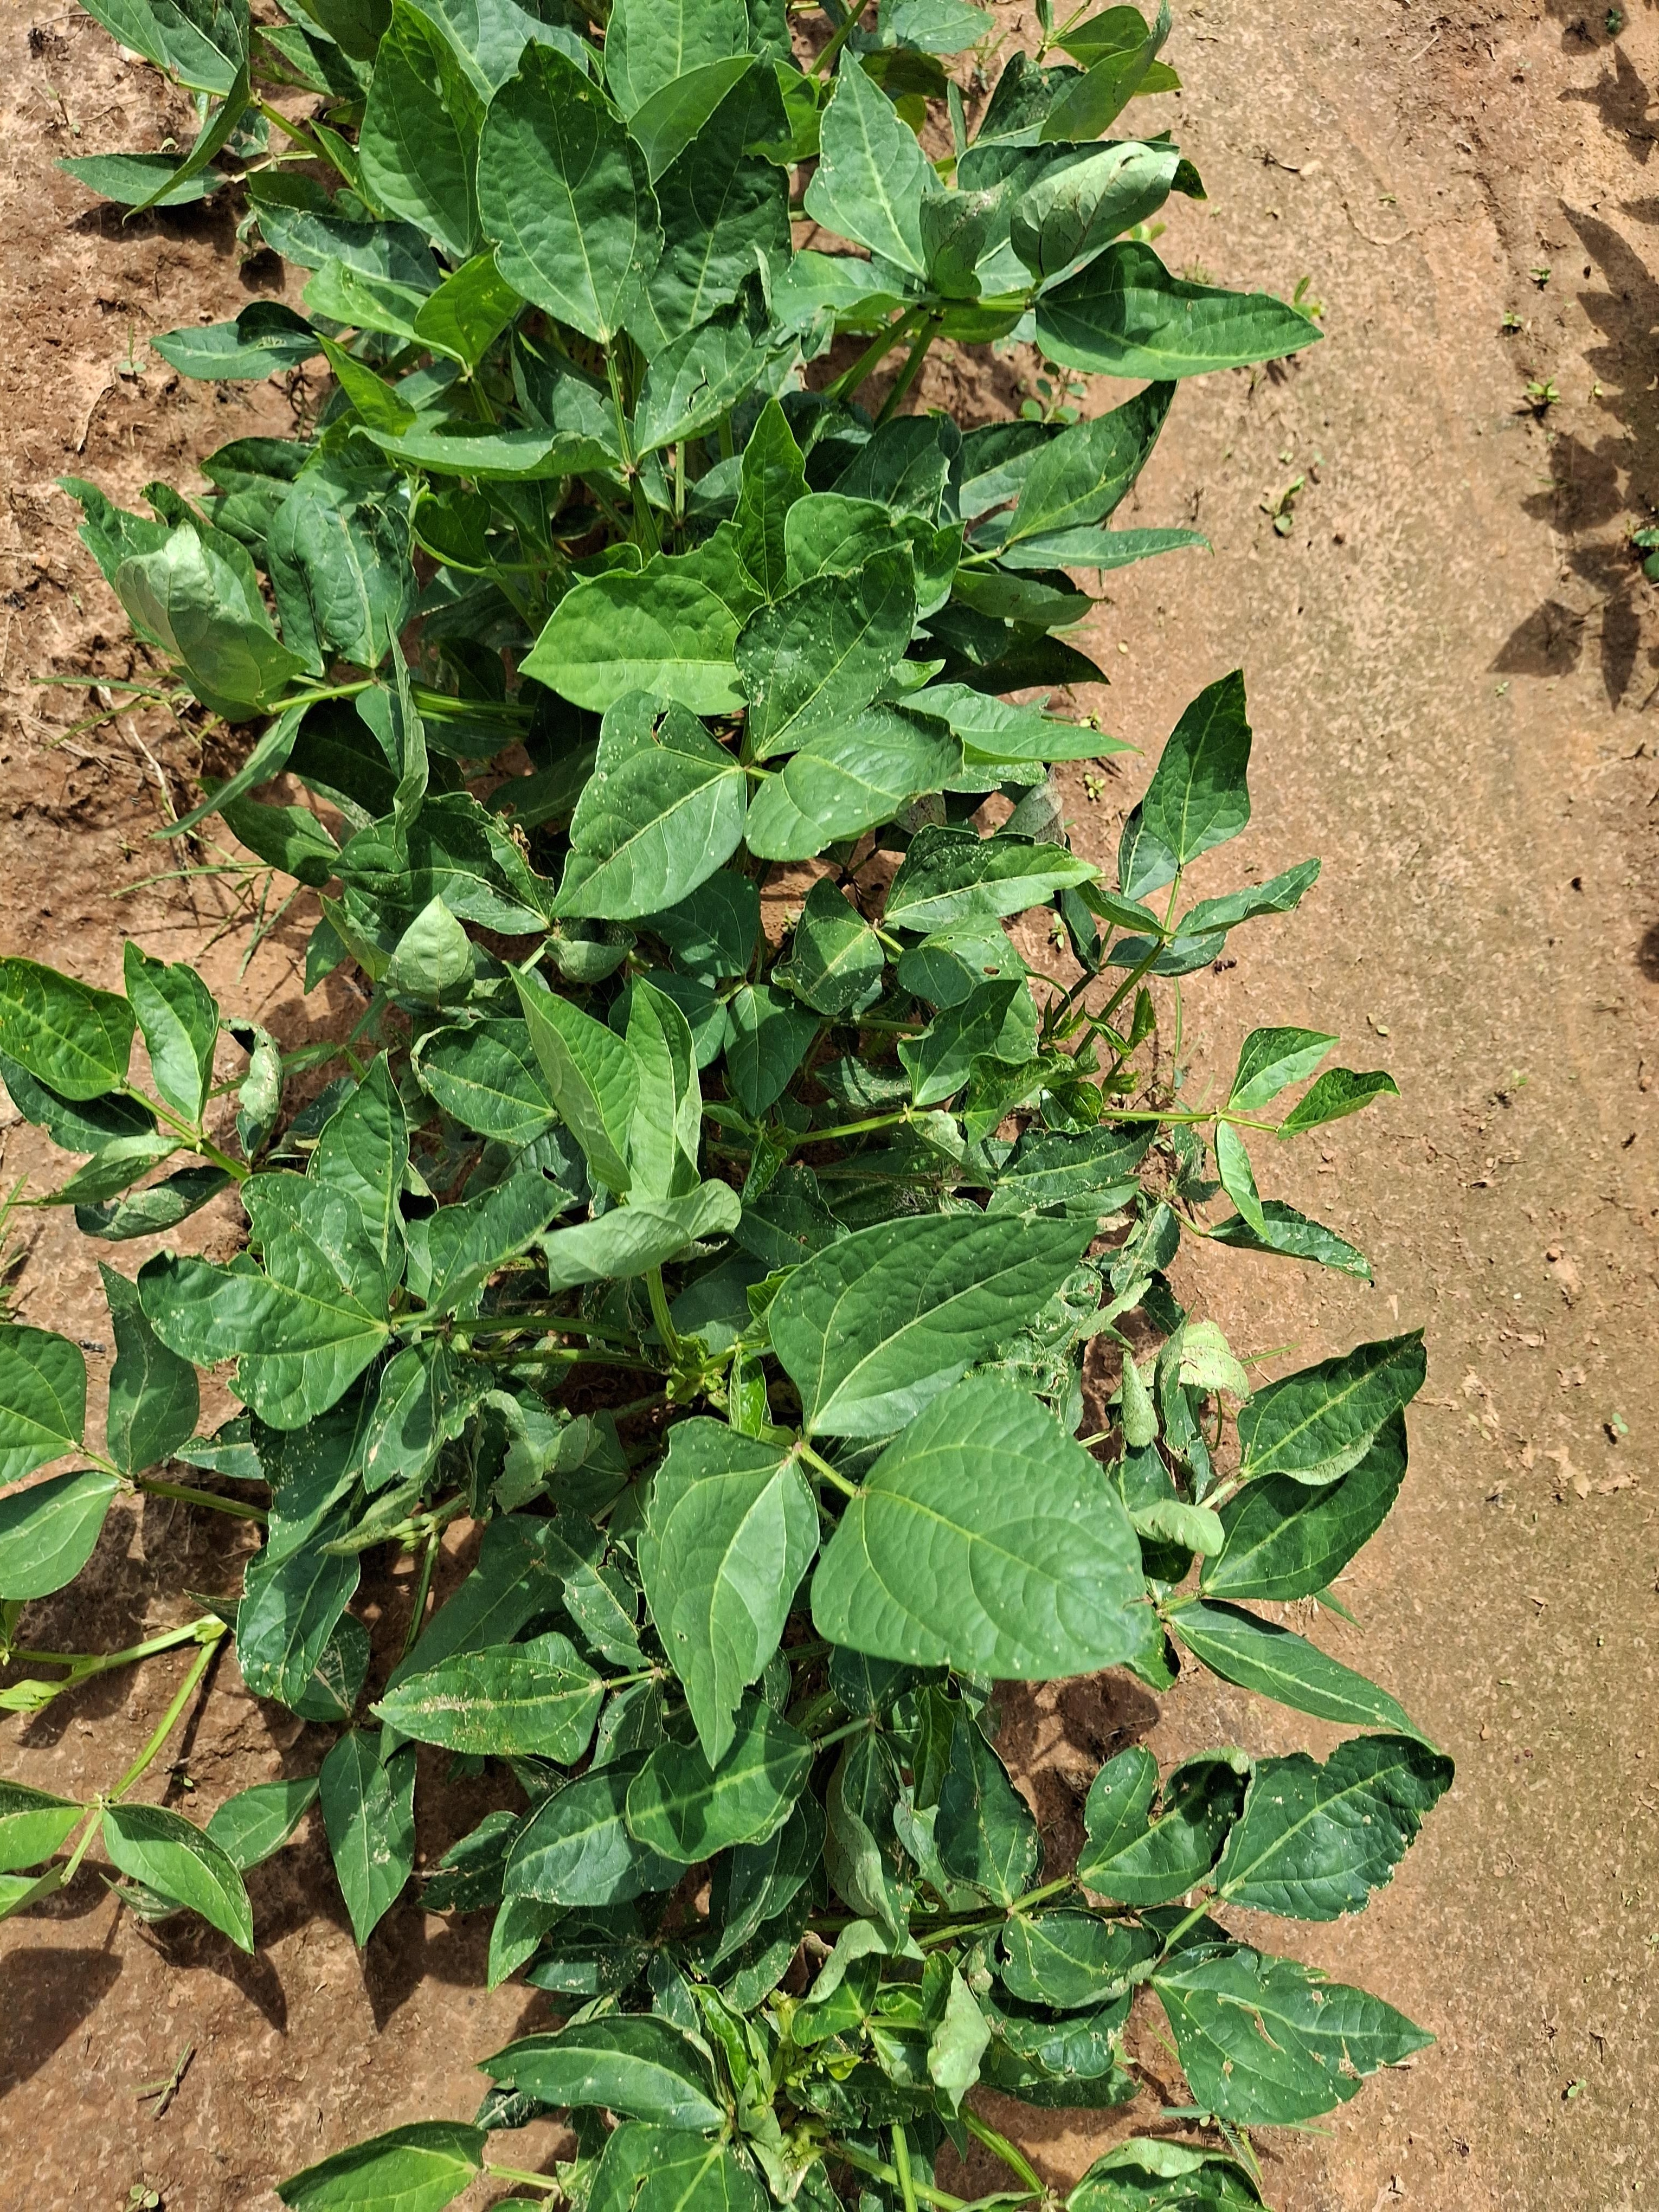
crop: cowpea
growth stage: flowering
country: Nigeria
